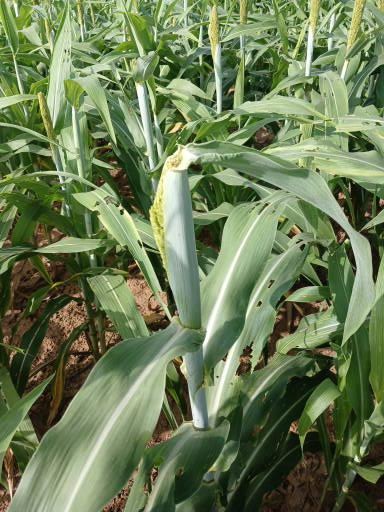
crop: sorghum
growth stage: heading tuber
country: Senegal
